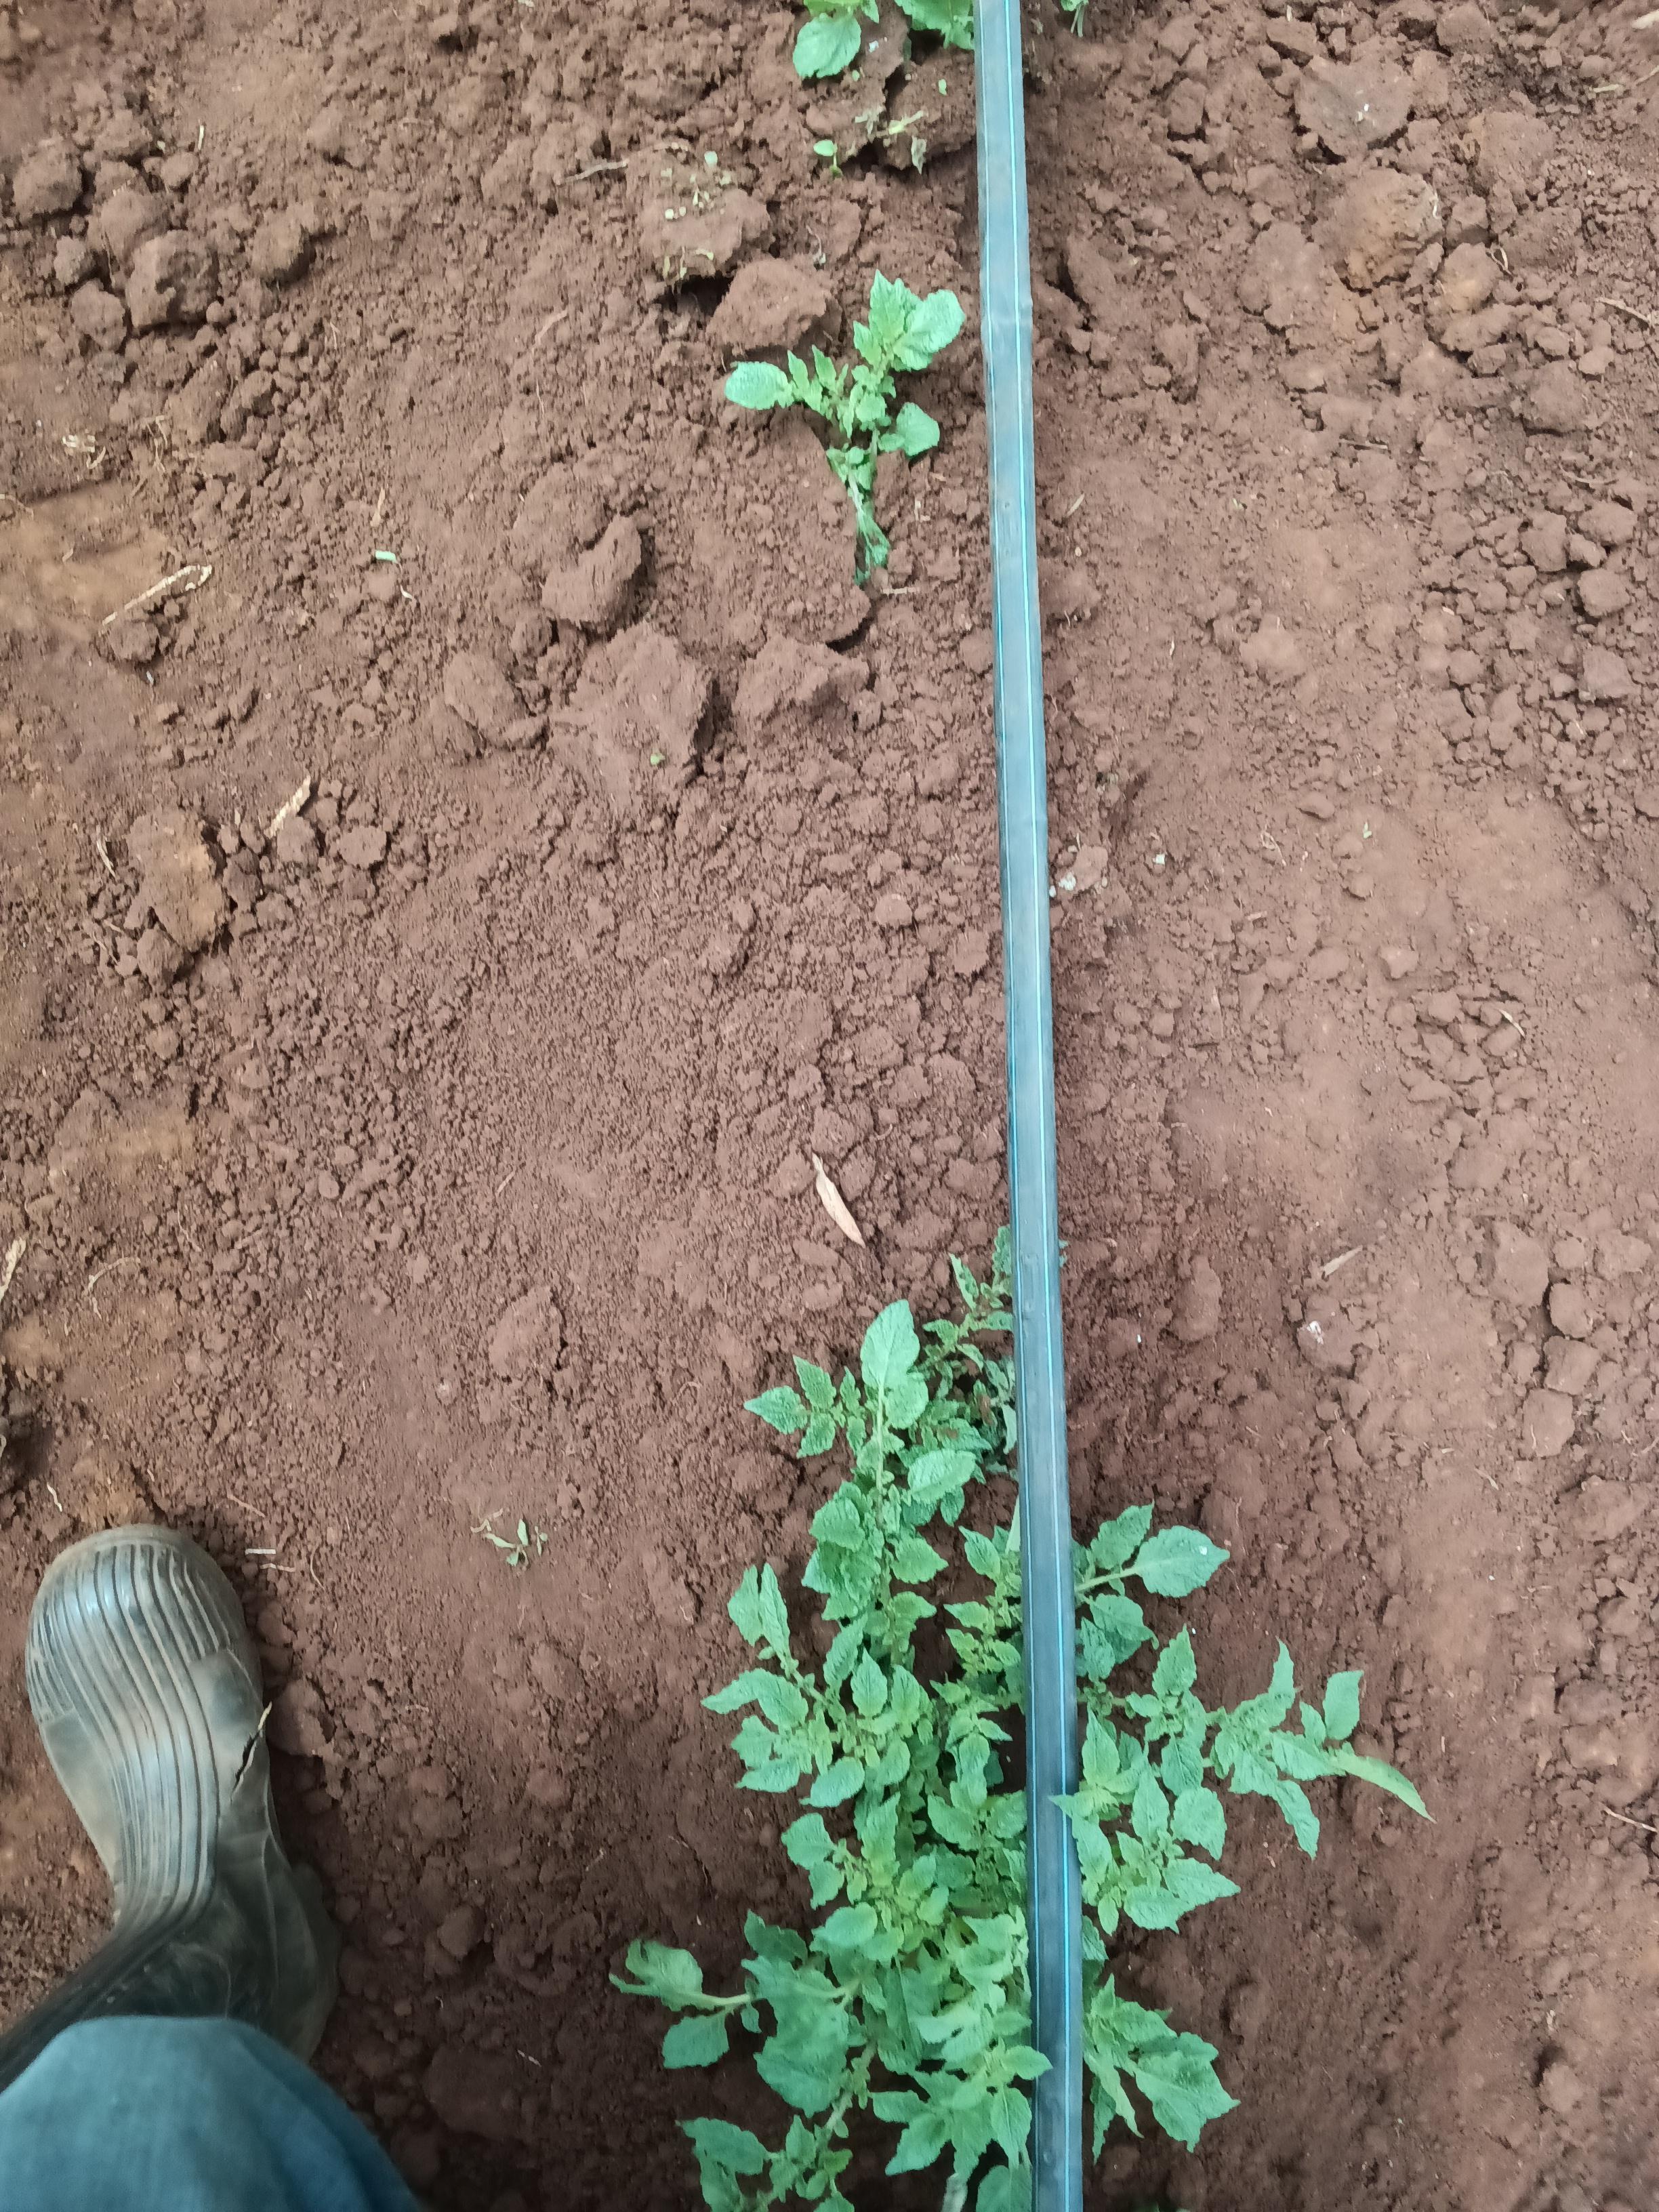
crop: potato
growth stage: sprouting emergence
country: Kenya
